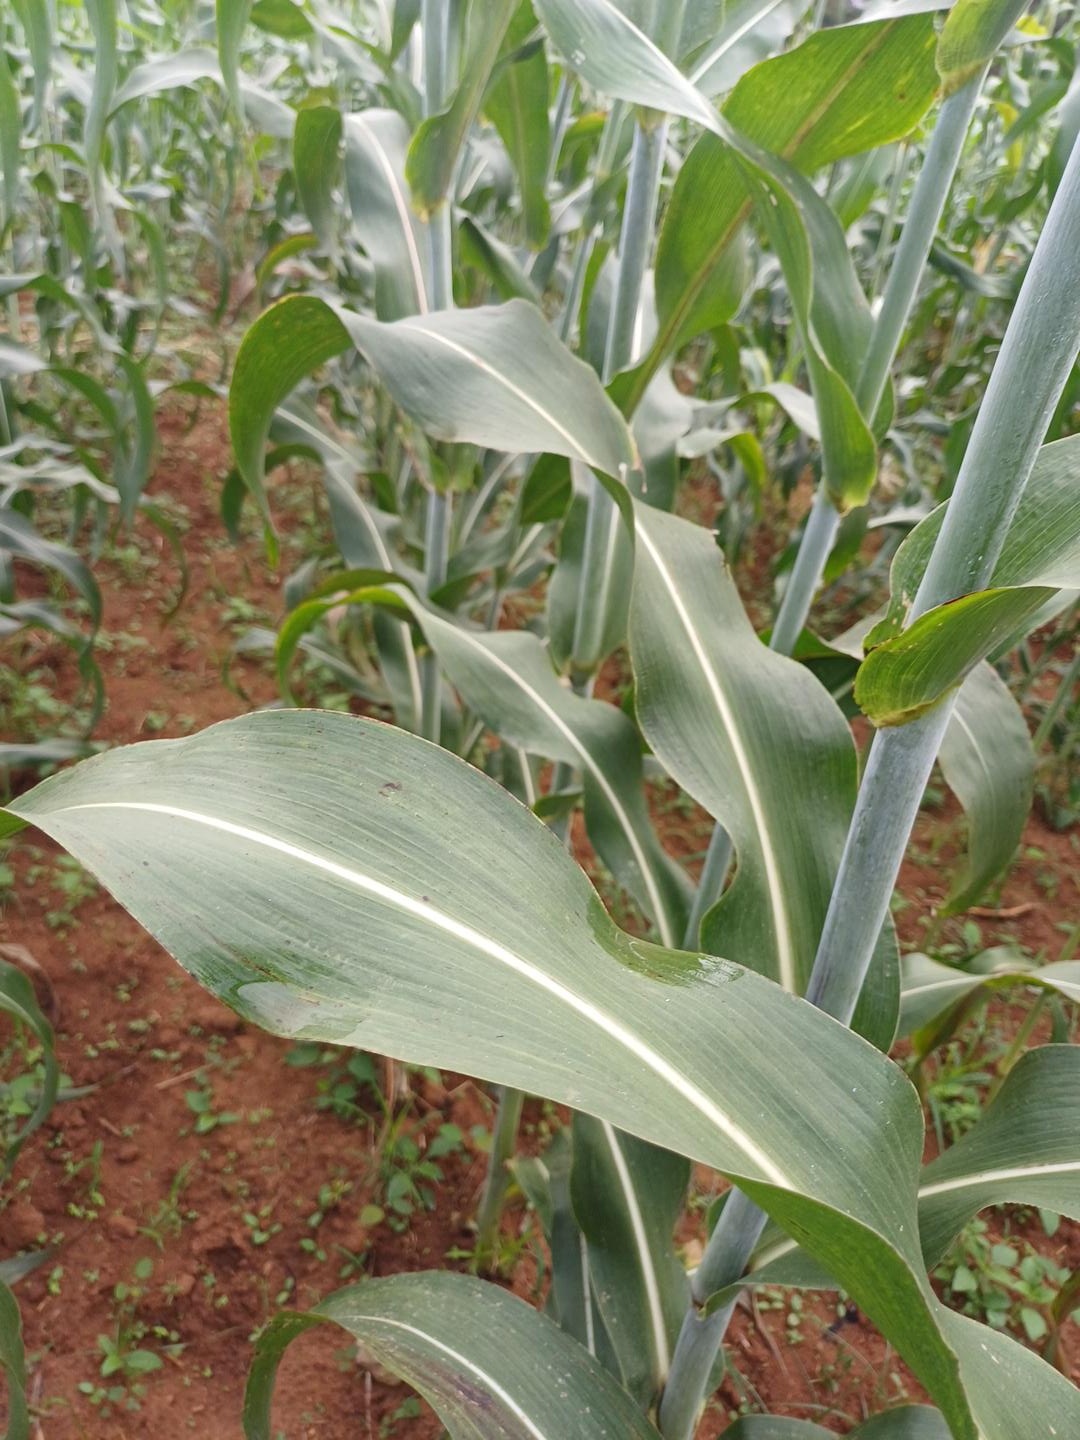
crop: sorghum
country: Kenya
